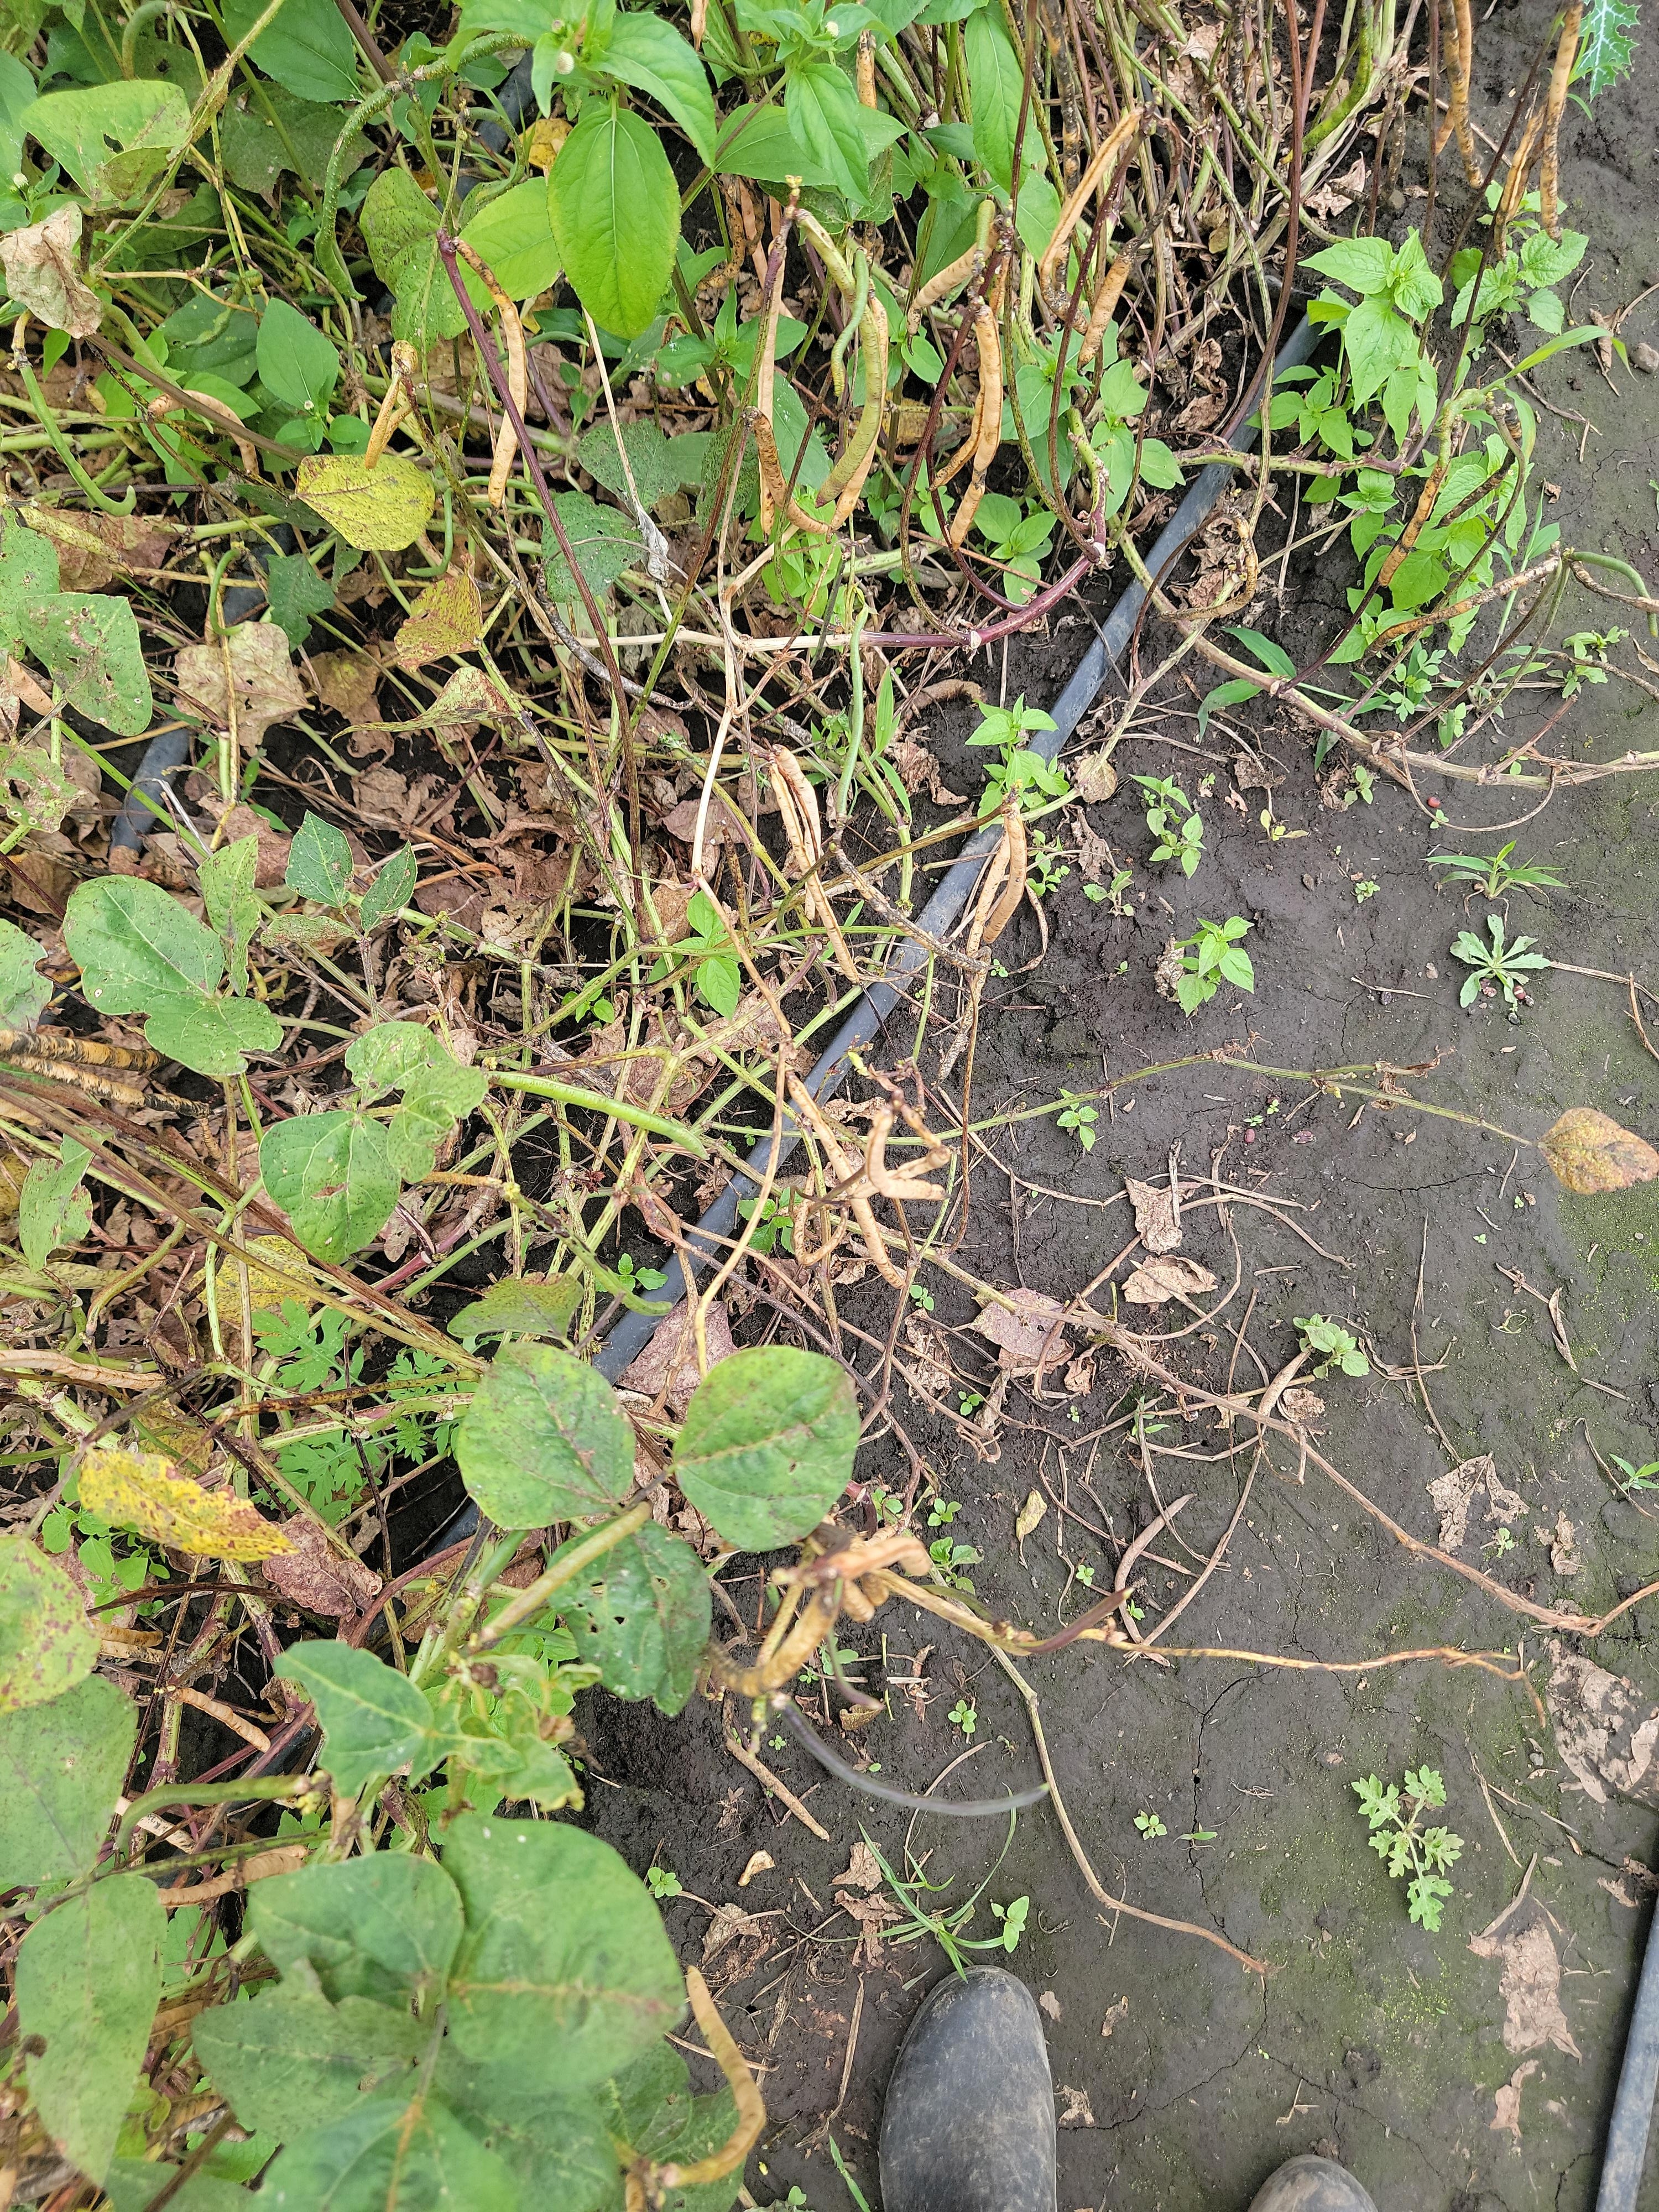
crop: cowpea
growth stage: development pod
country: Tanzania
